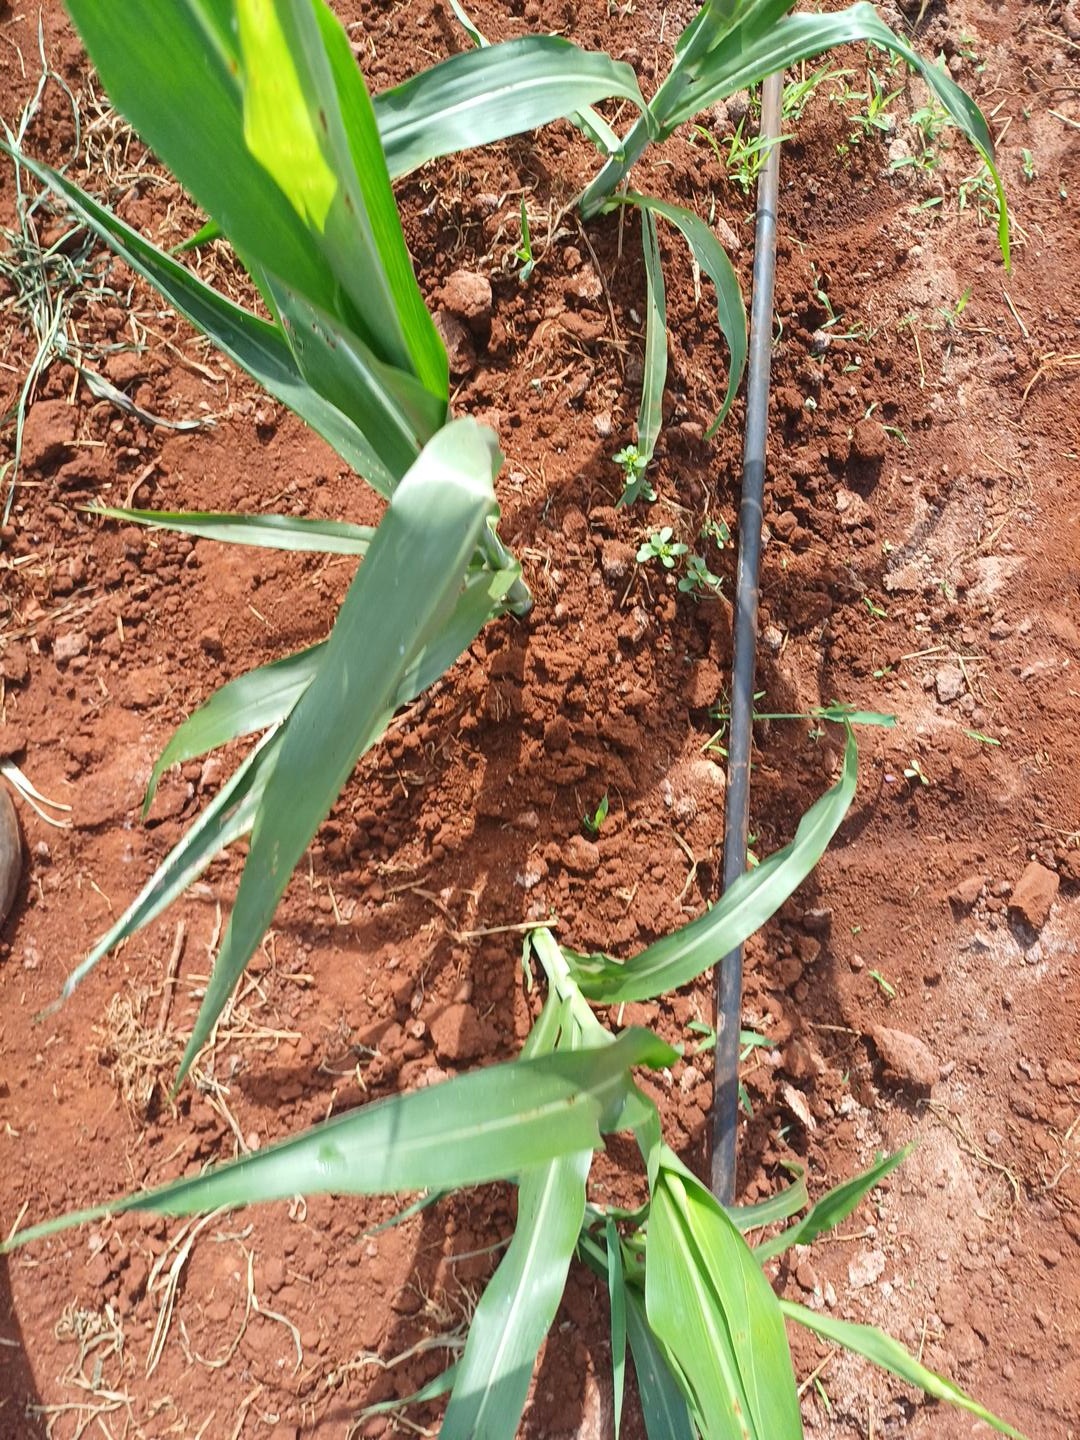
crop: sorghum
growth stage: elongation stem
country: Kenya
